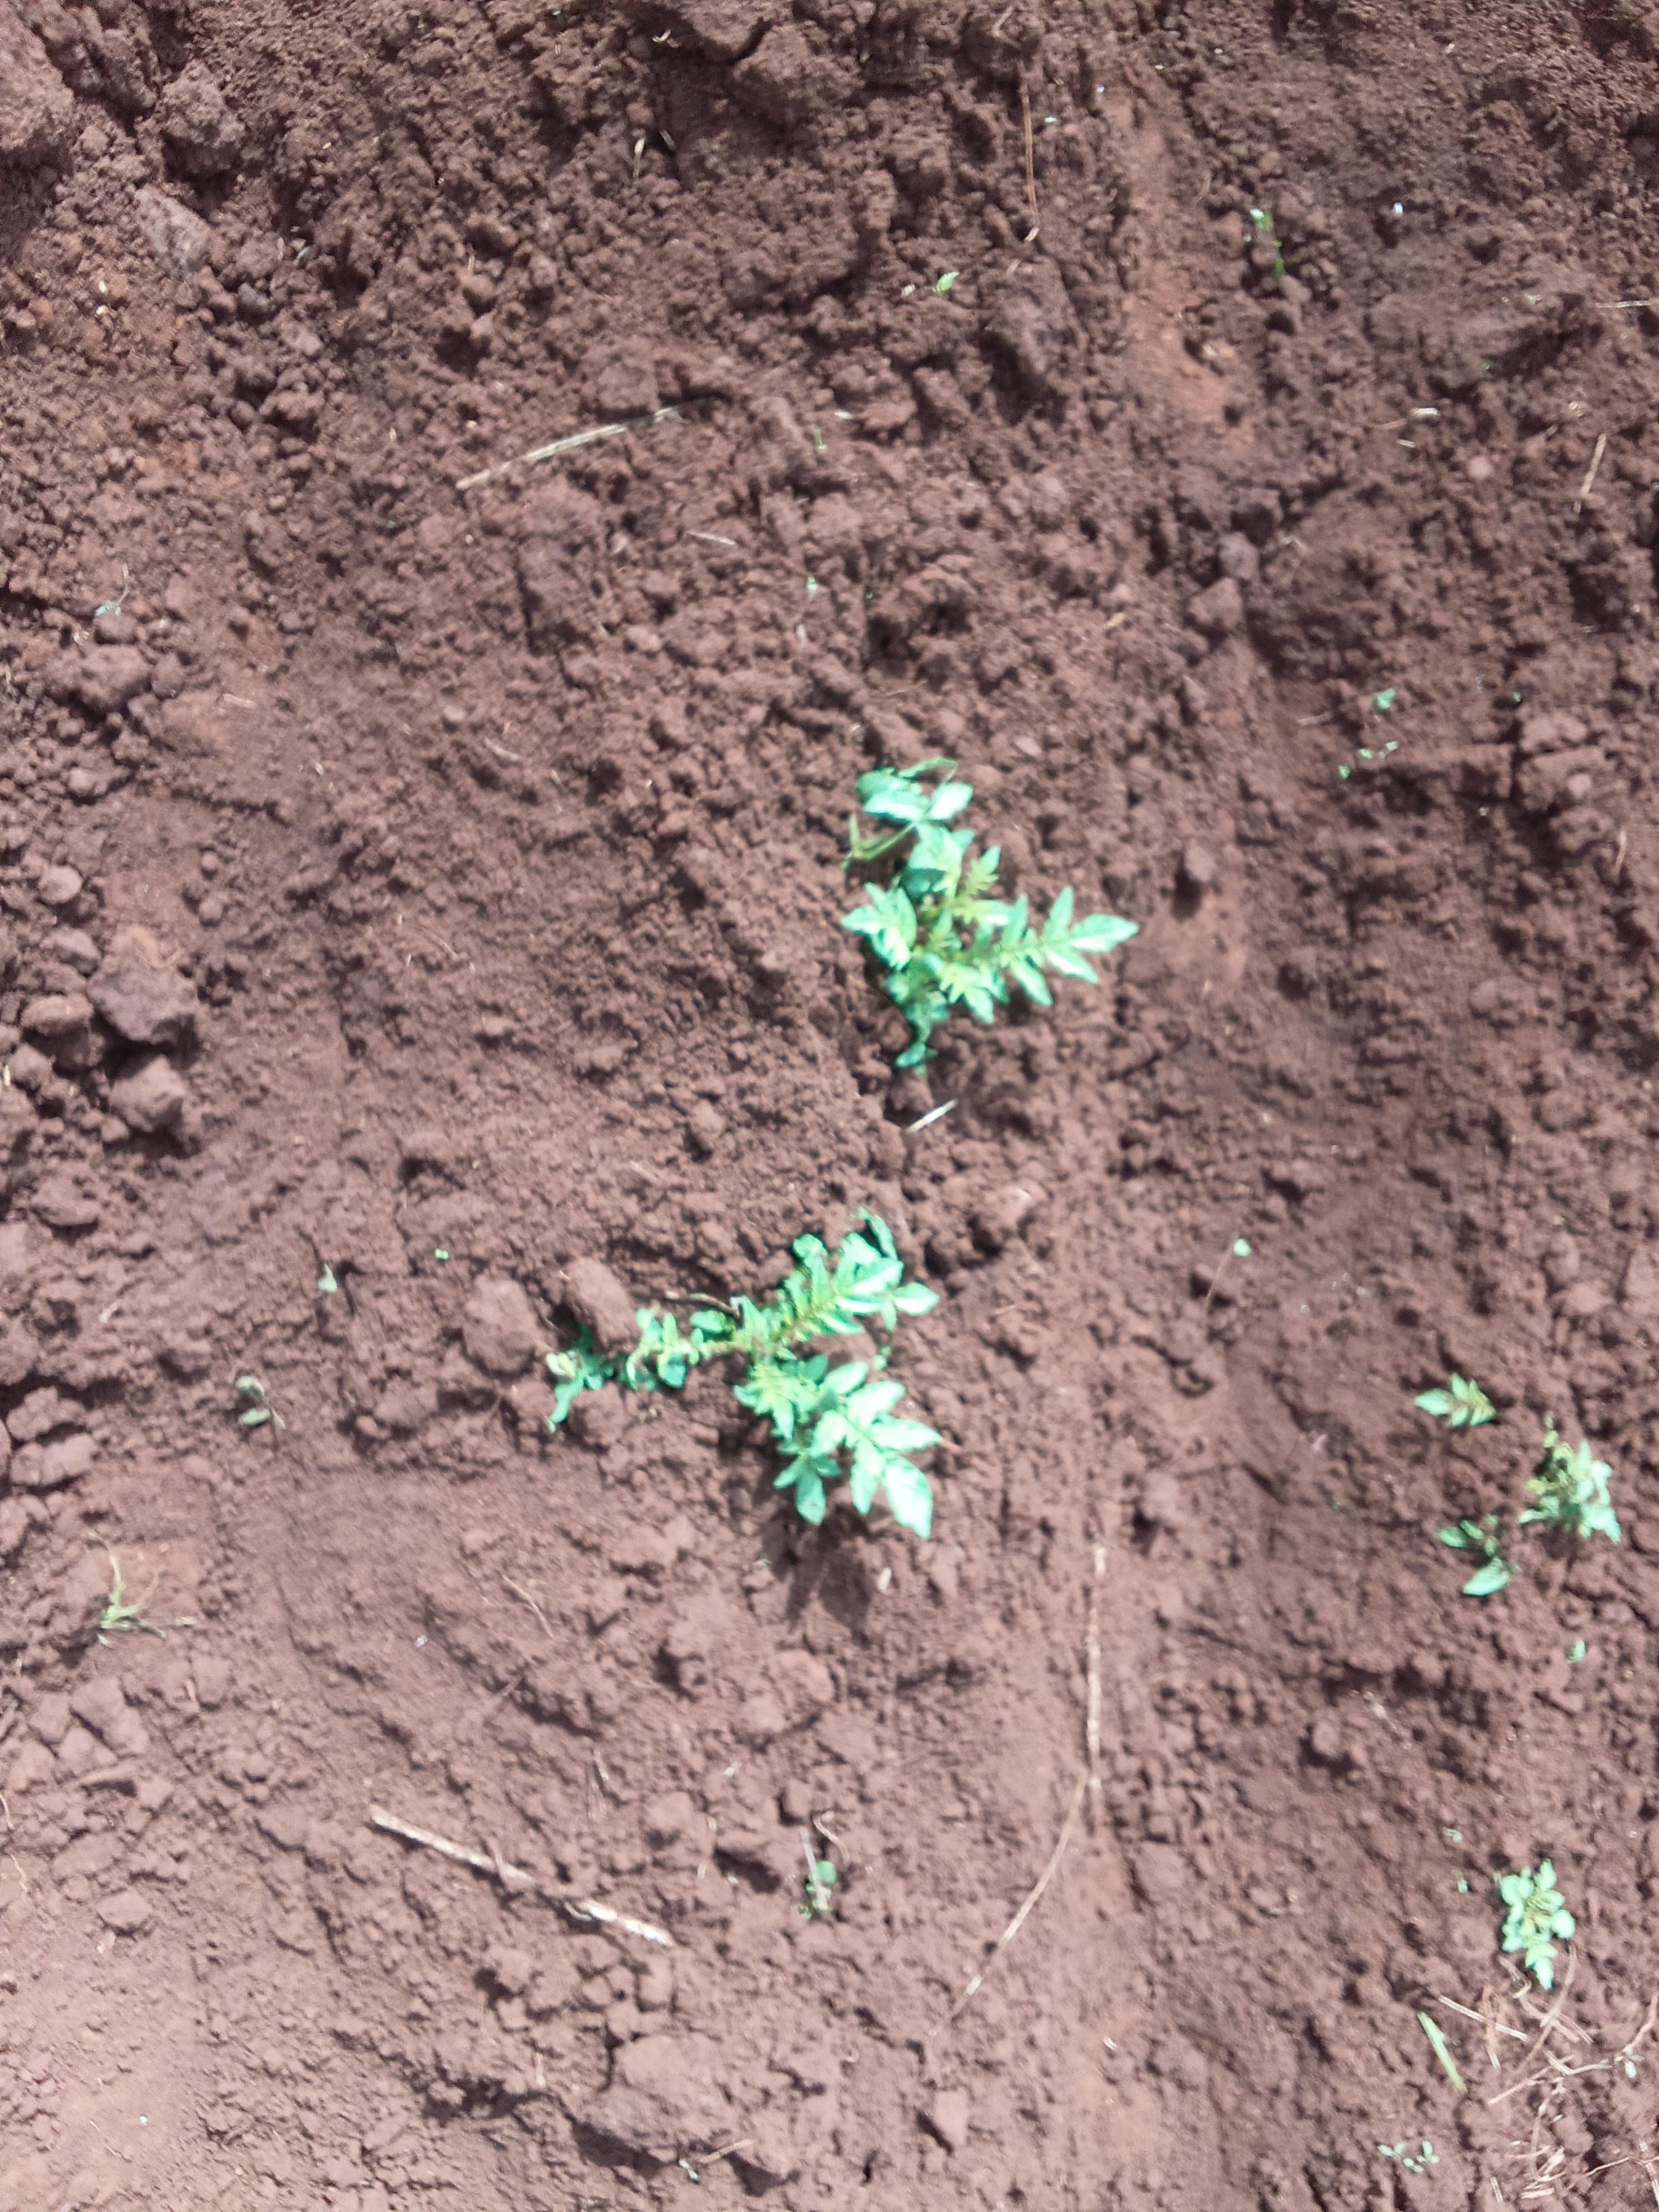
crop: potato
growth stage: sprouting emergence
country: Kenya
